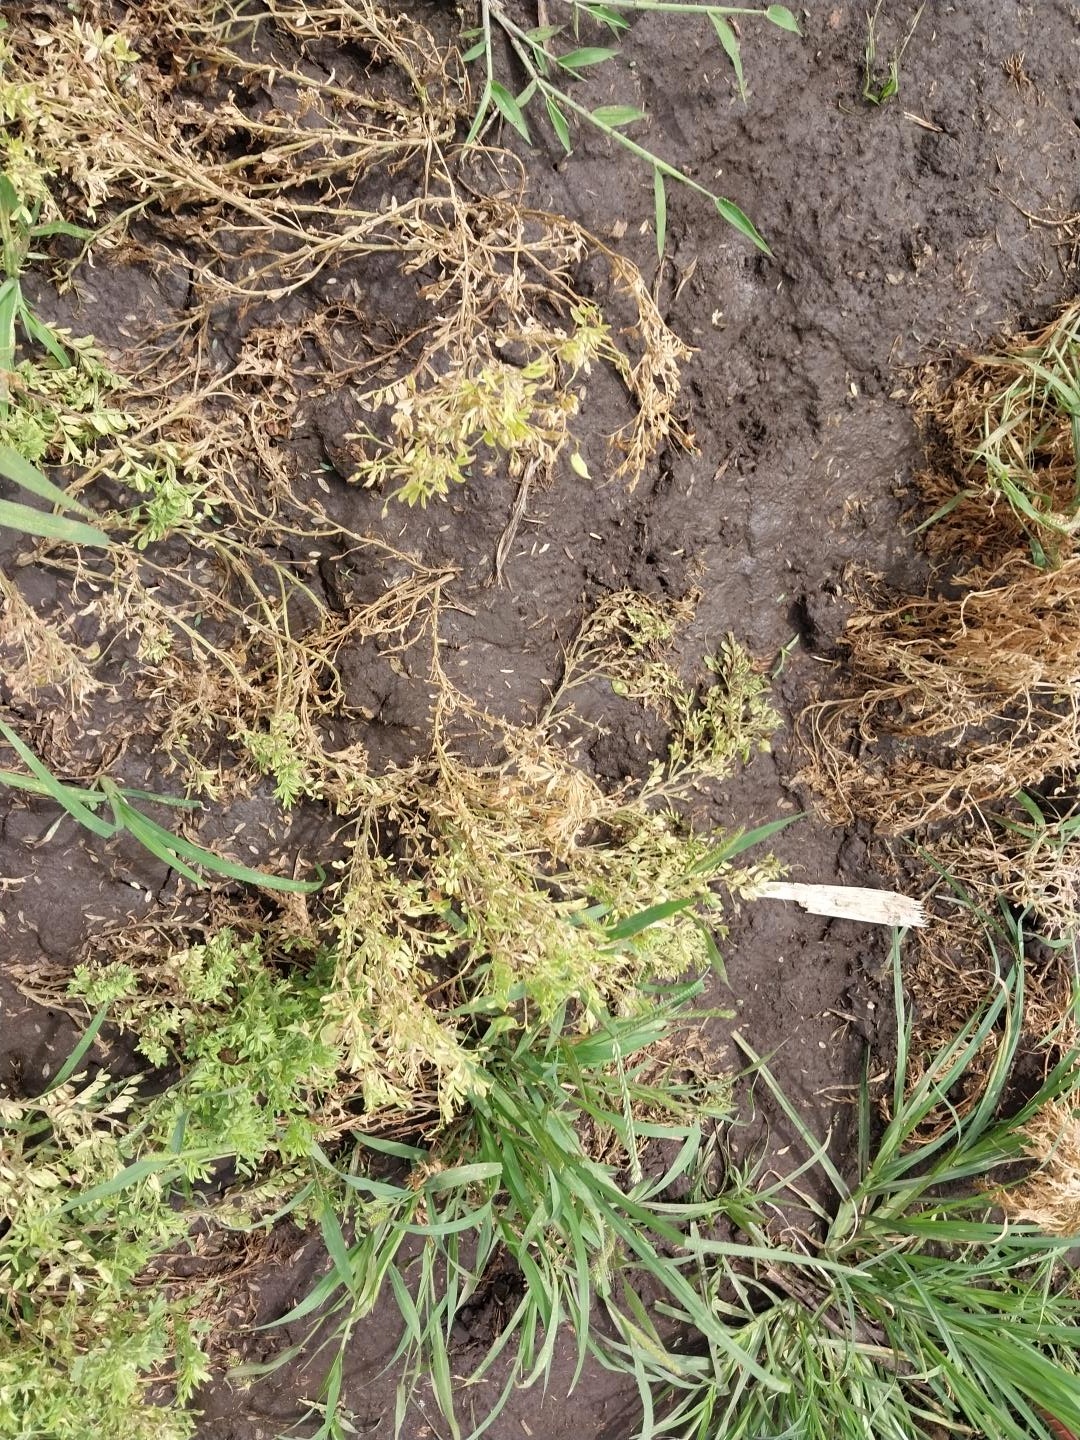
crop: lentil
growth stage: development pod
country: Tanzania
